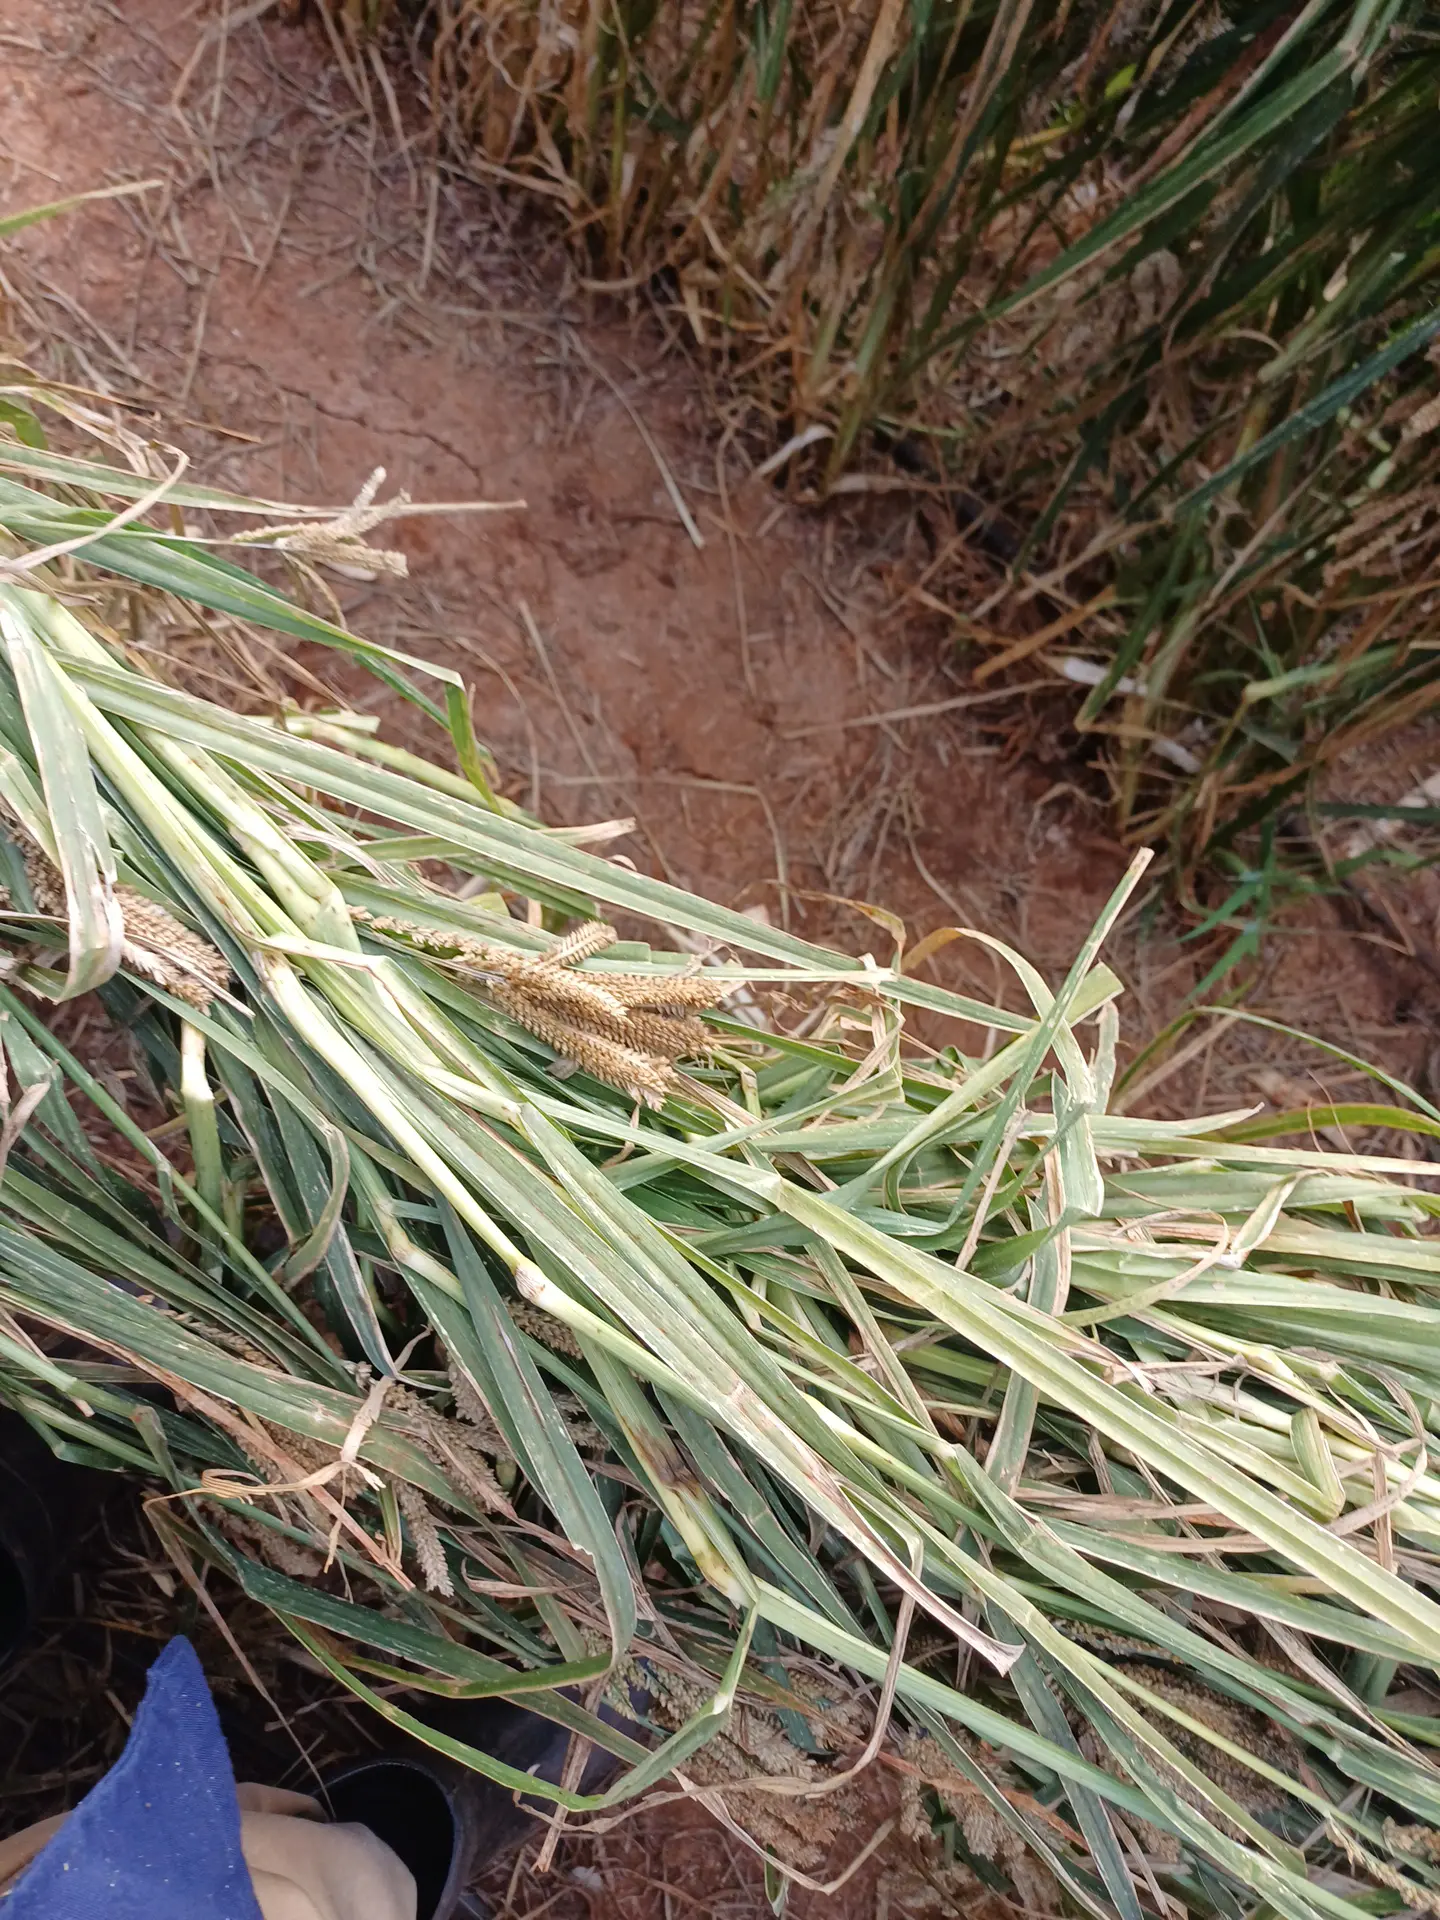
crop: finger millet
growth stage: maturity
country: Kenya
